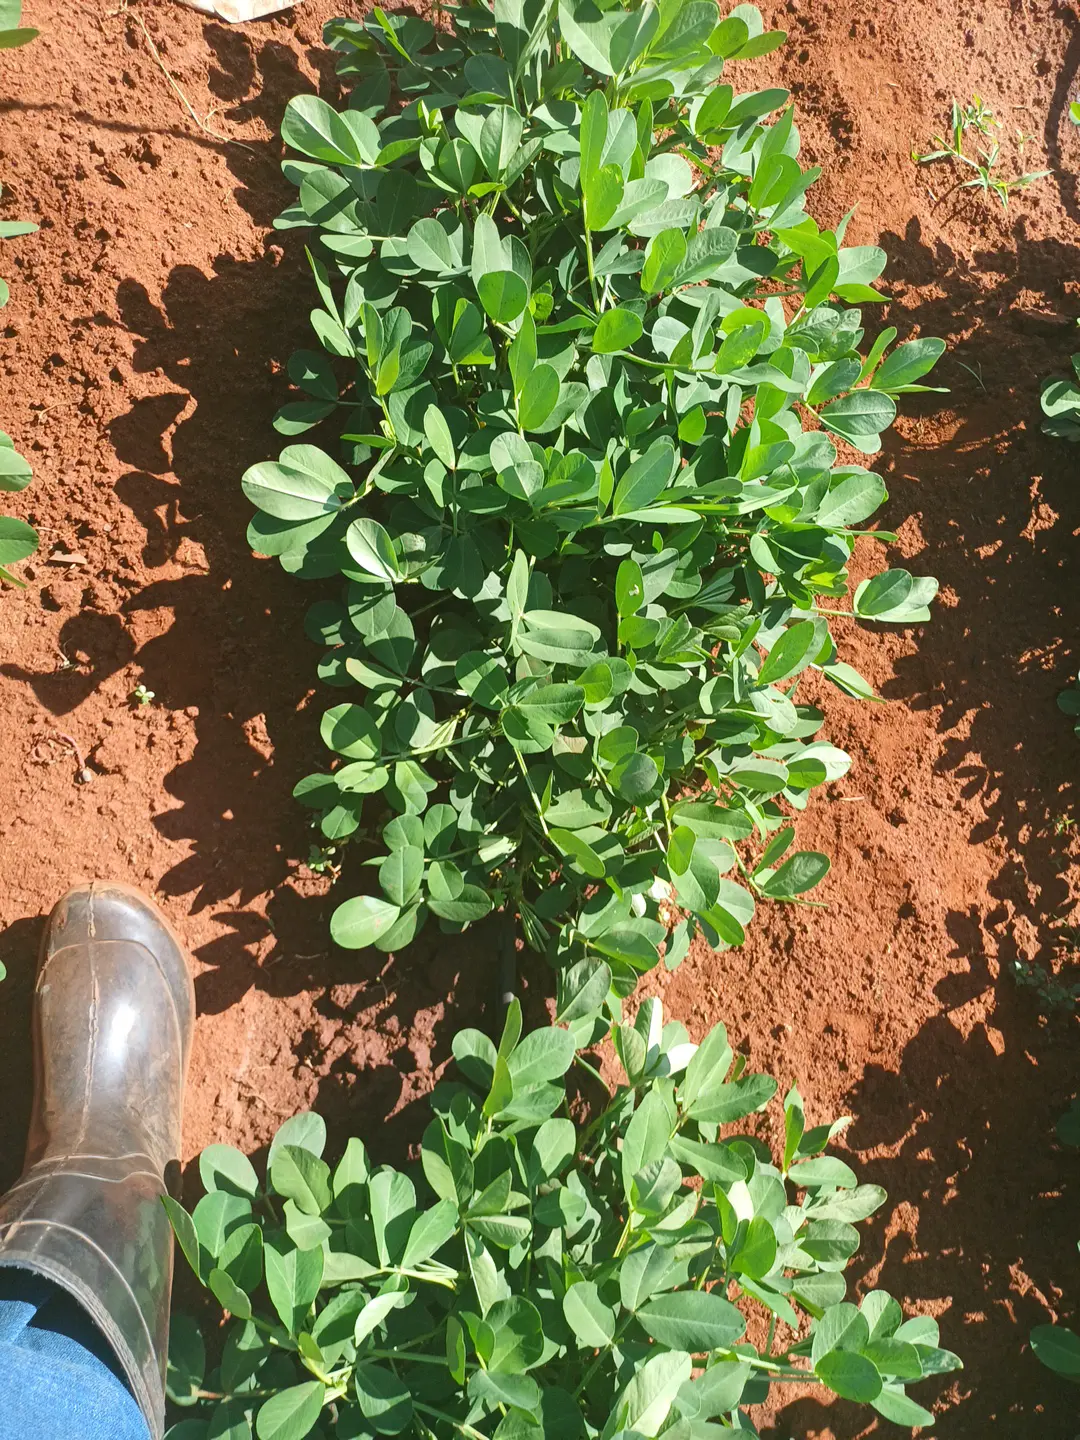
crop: groundnut
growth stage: flowering
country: Kenya
